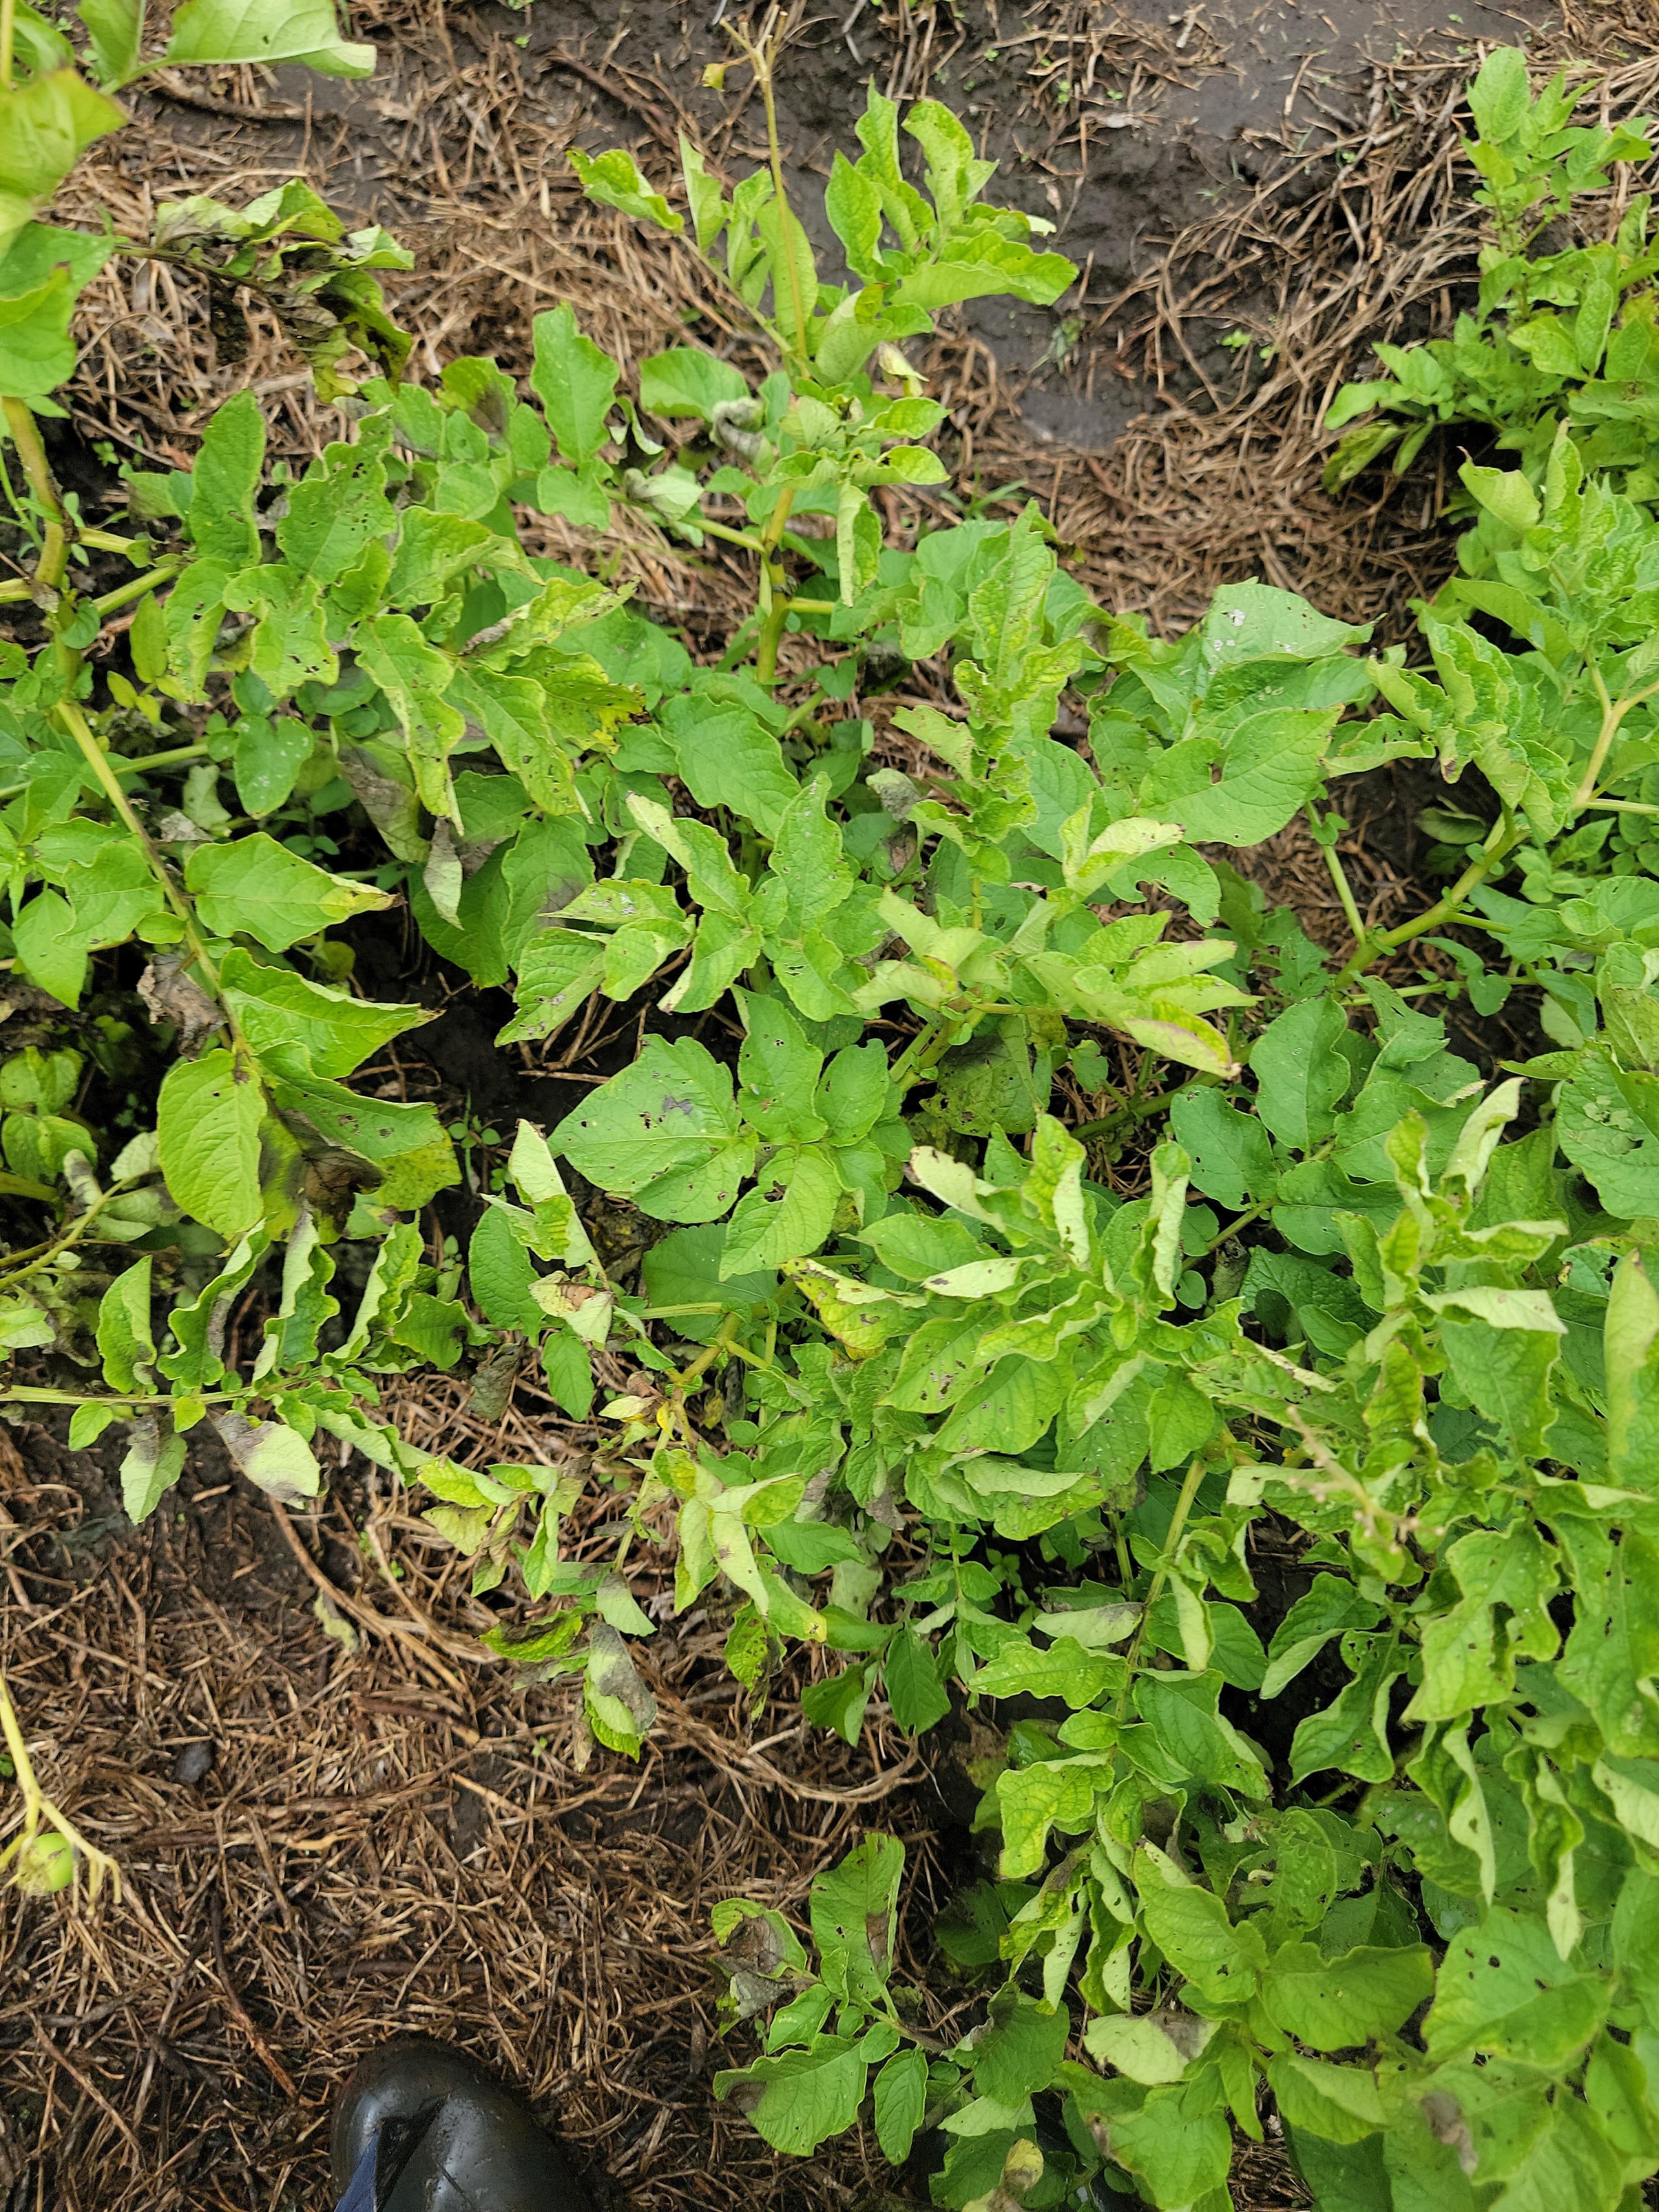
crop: potato
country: Tanzania
